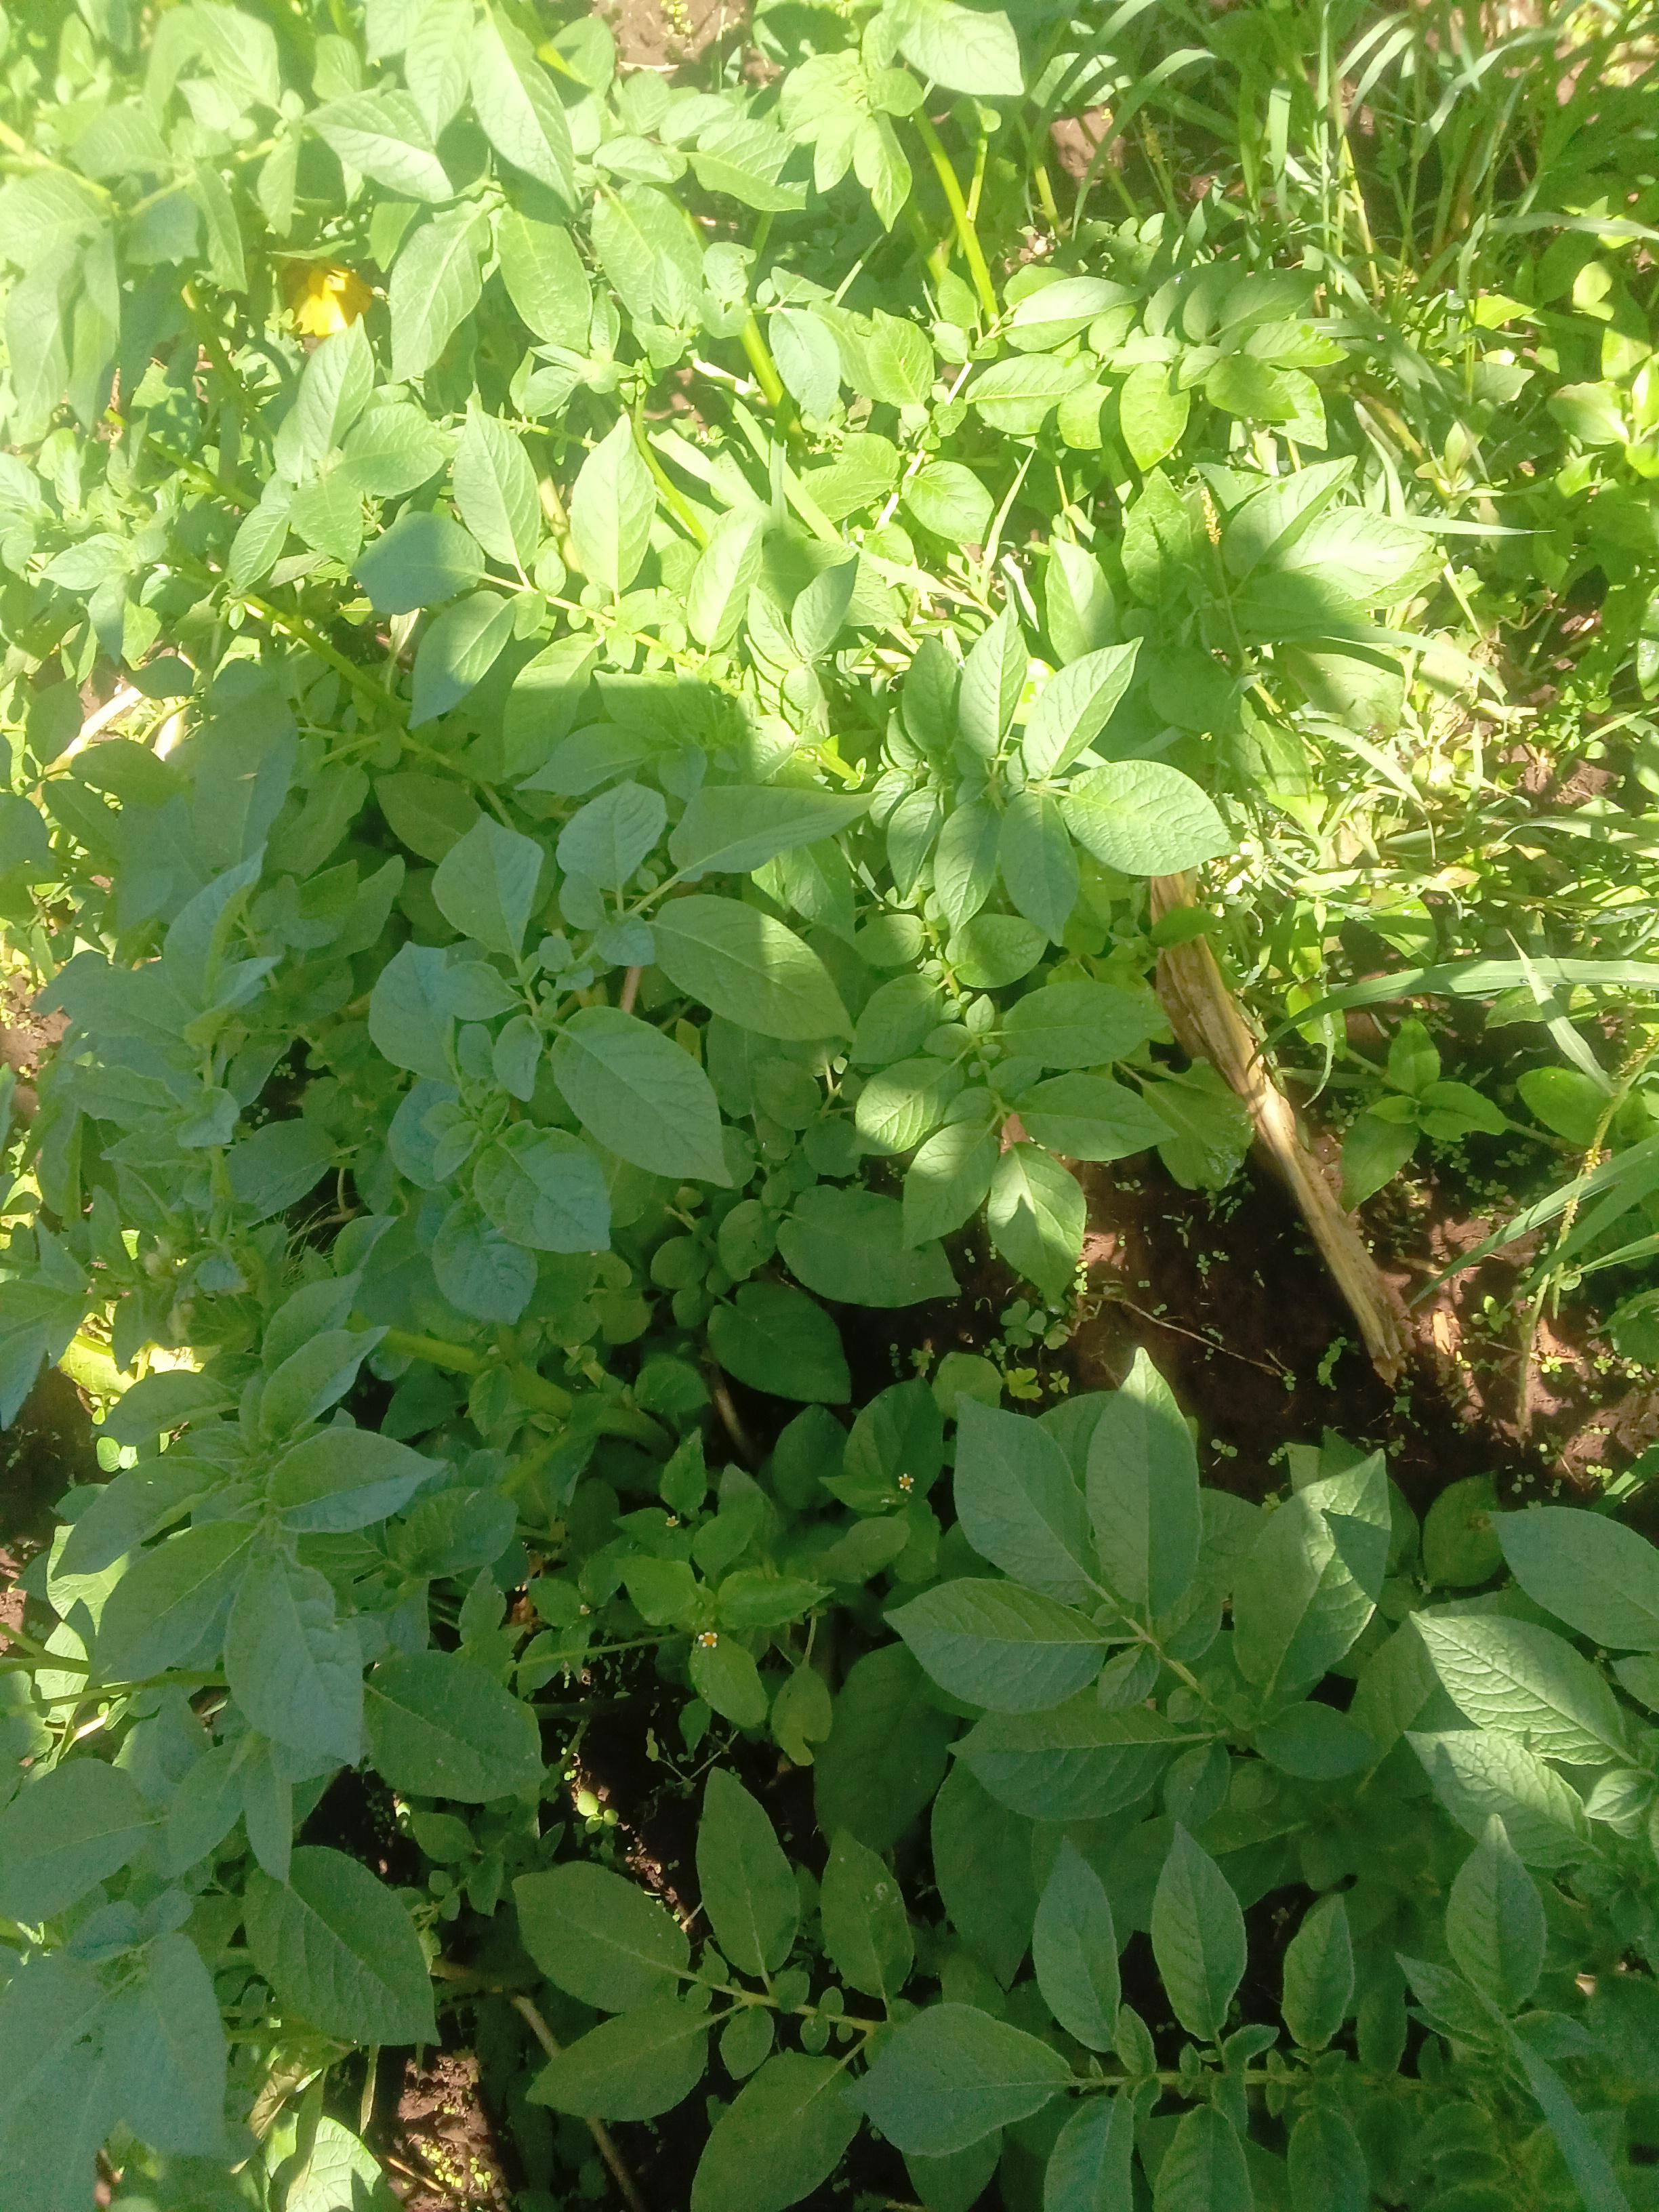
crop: potato
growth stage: flowering
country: Kenya
